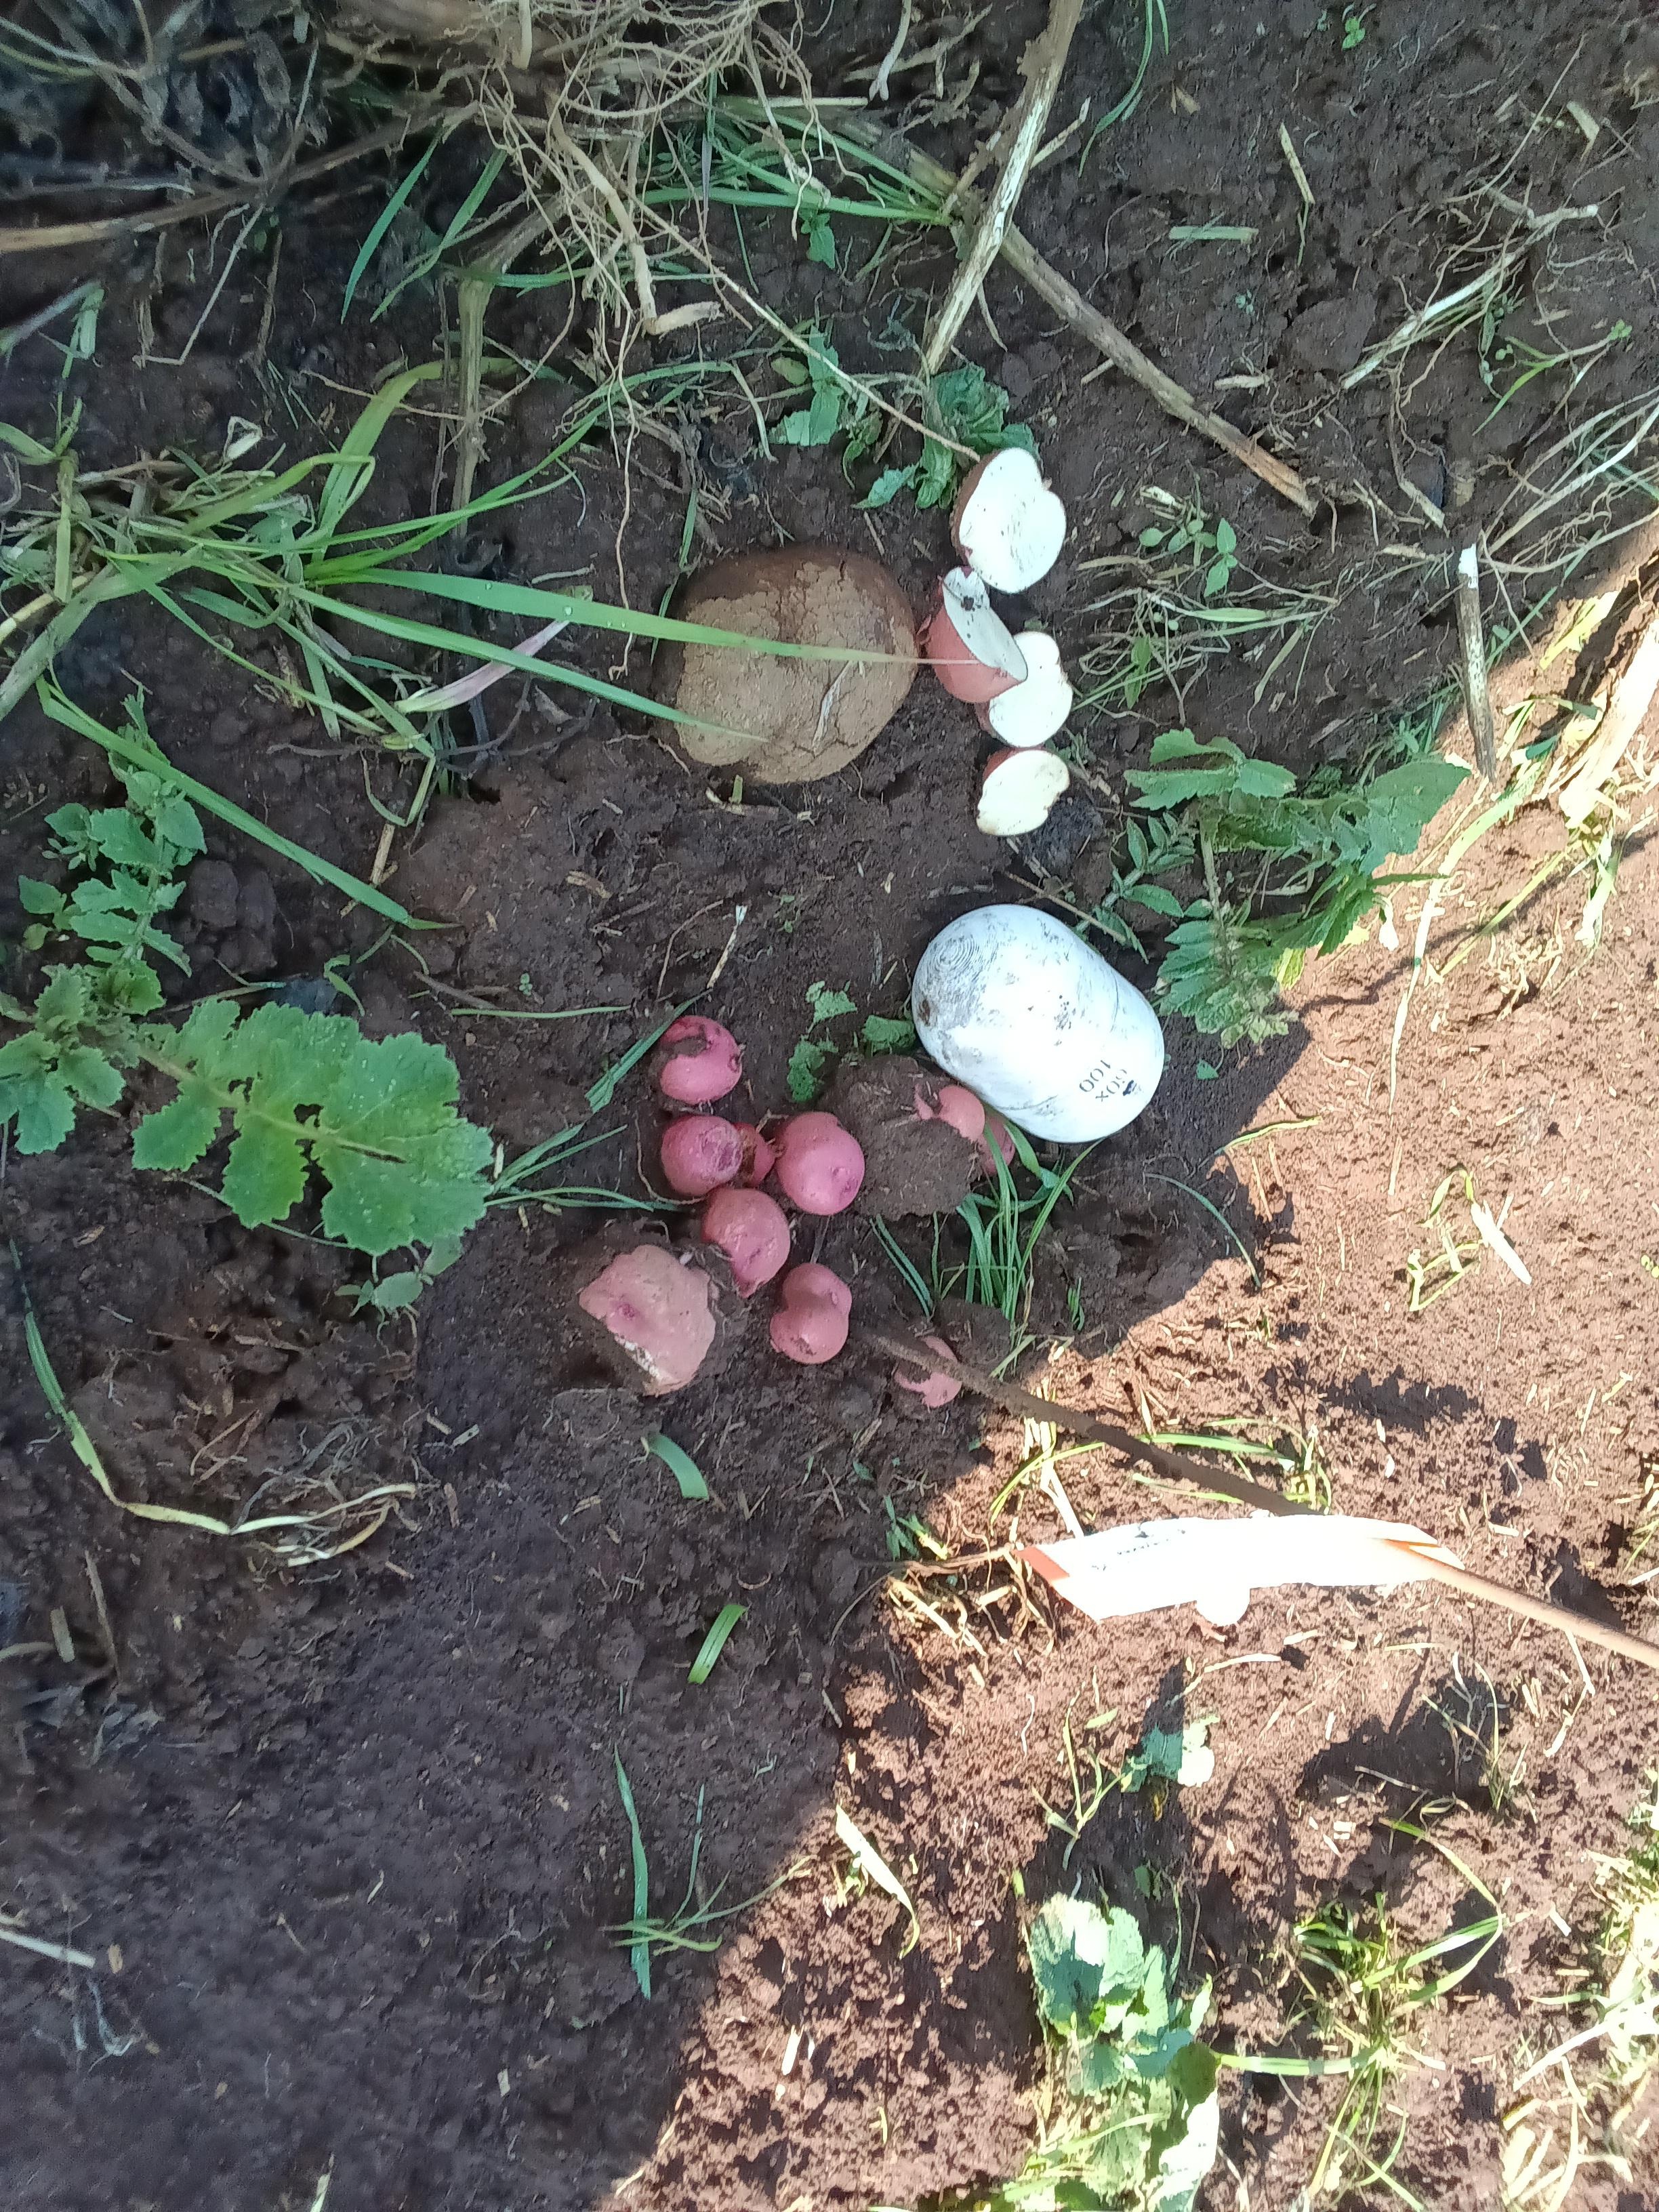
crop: potato
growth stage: harvest
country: Kenya
